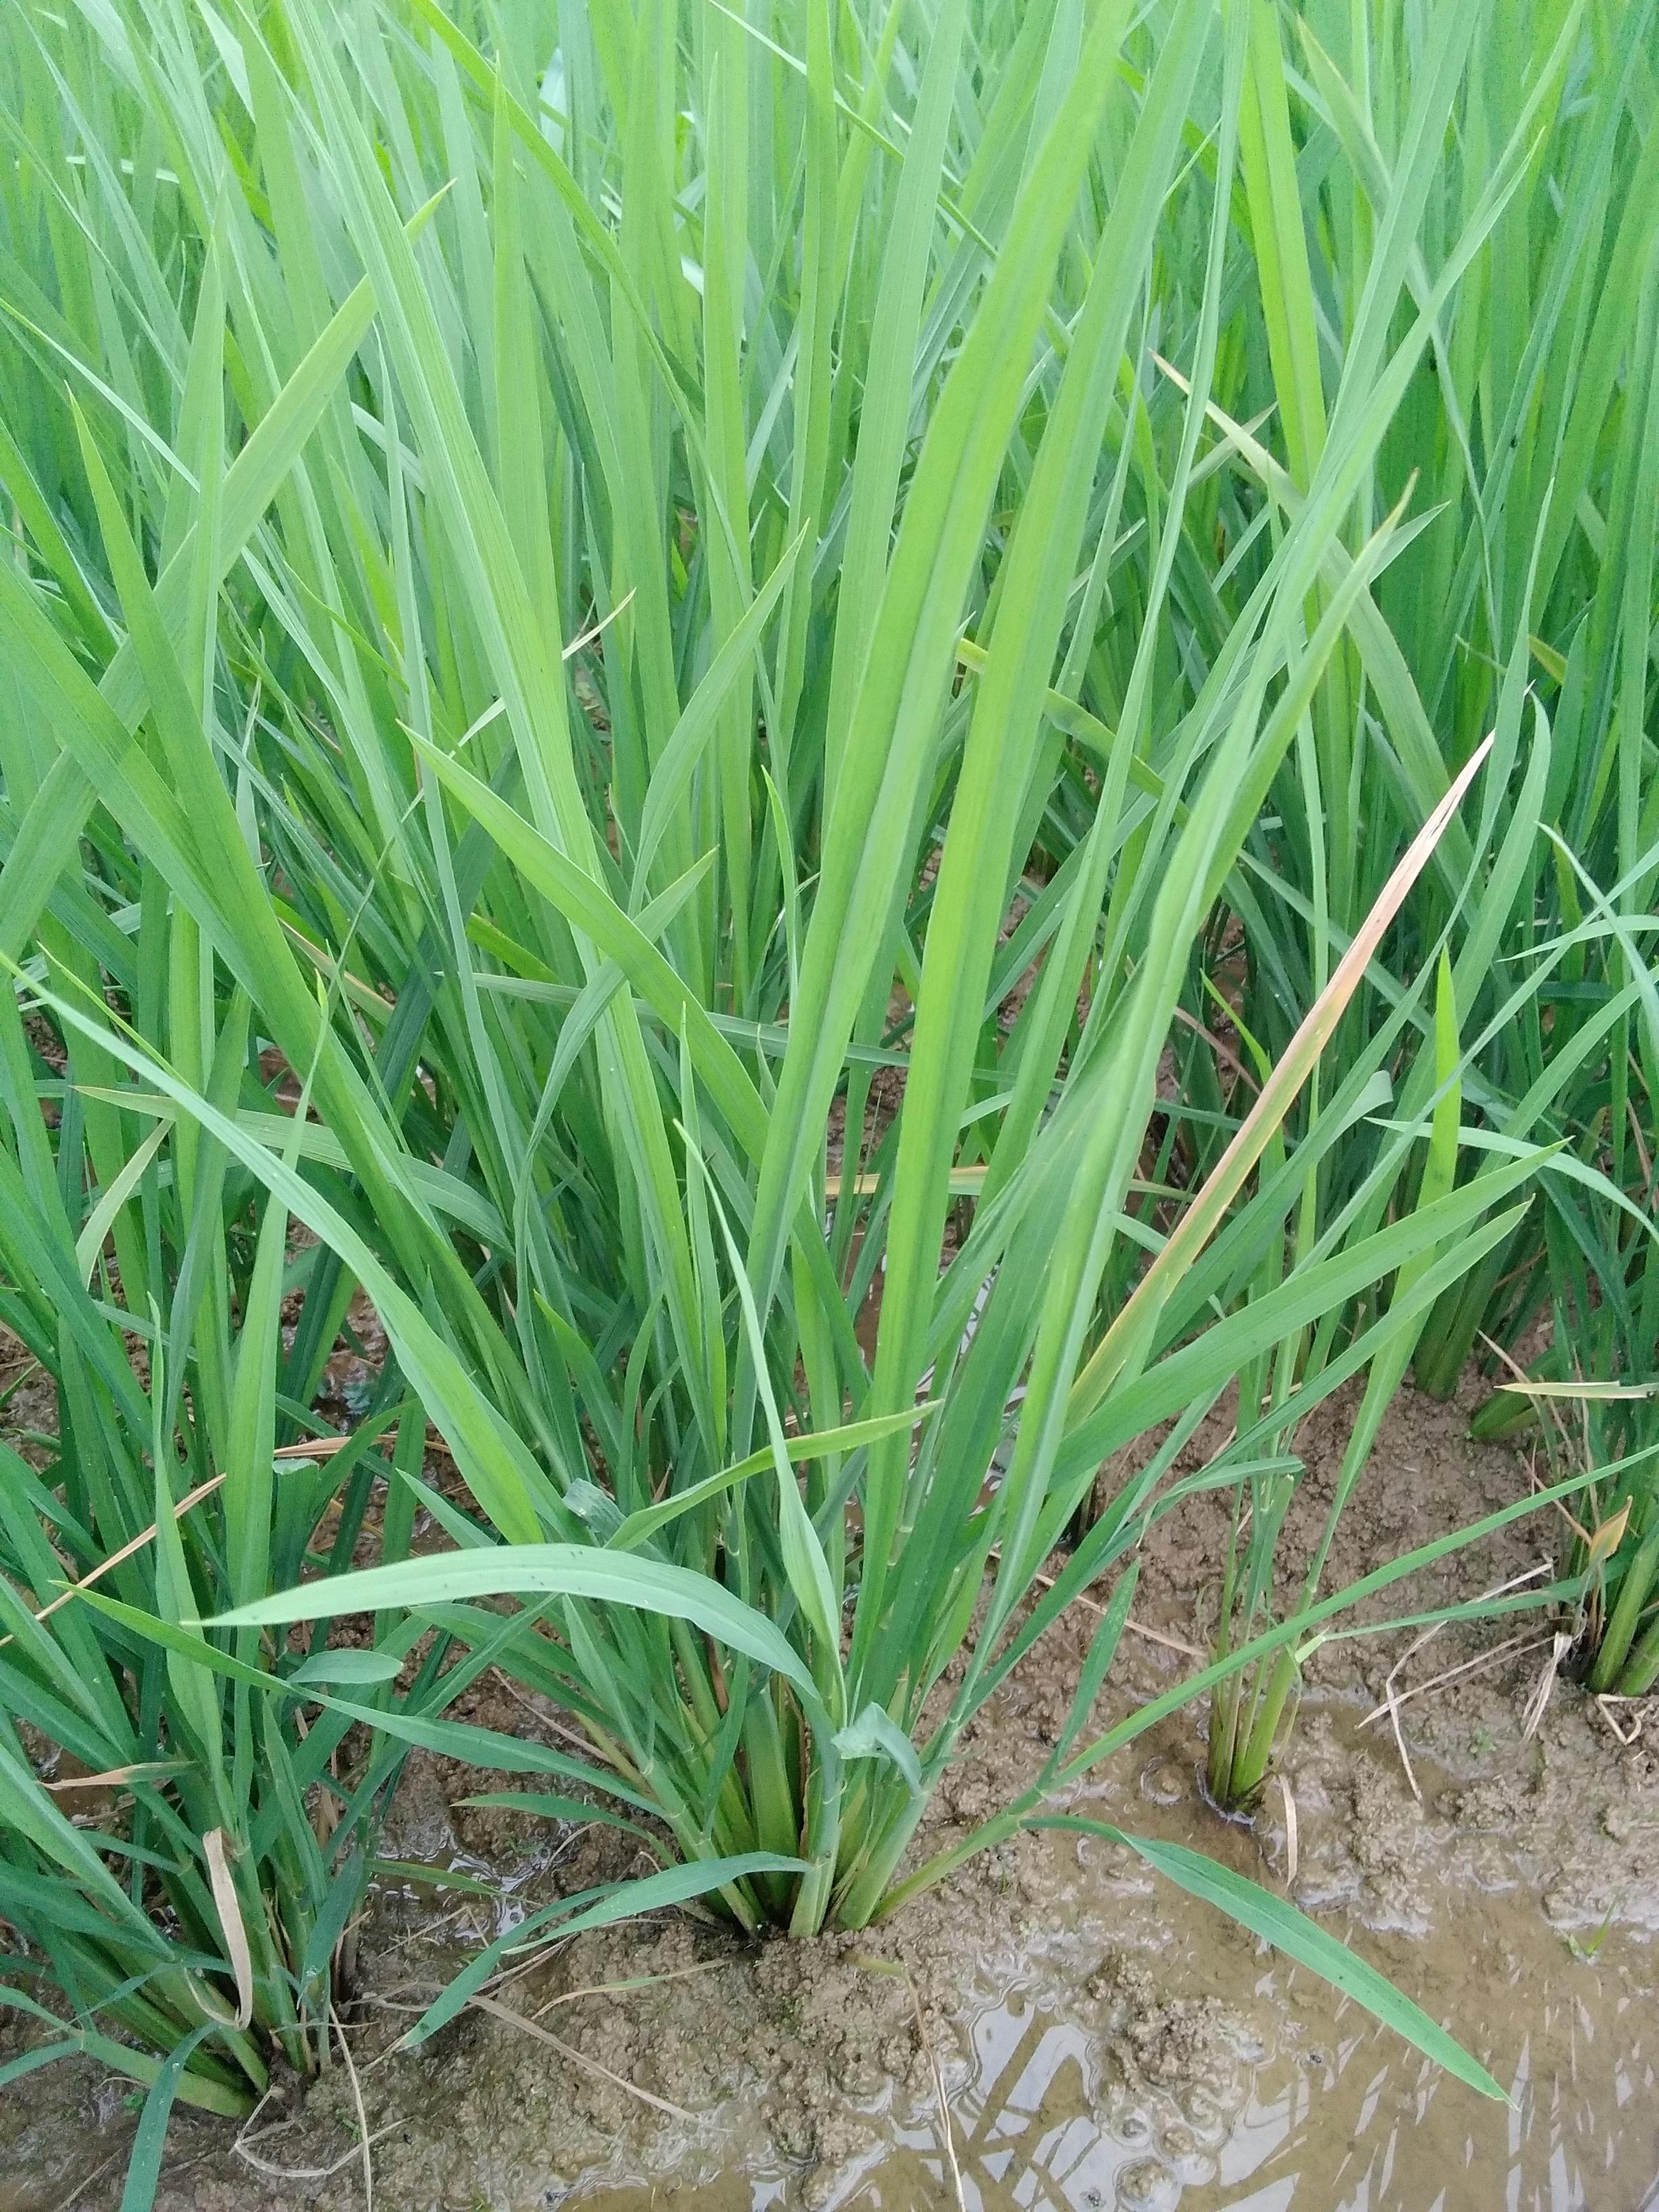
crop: rice
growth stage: vegetative
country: Nigeria
